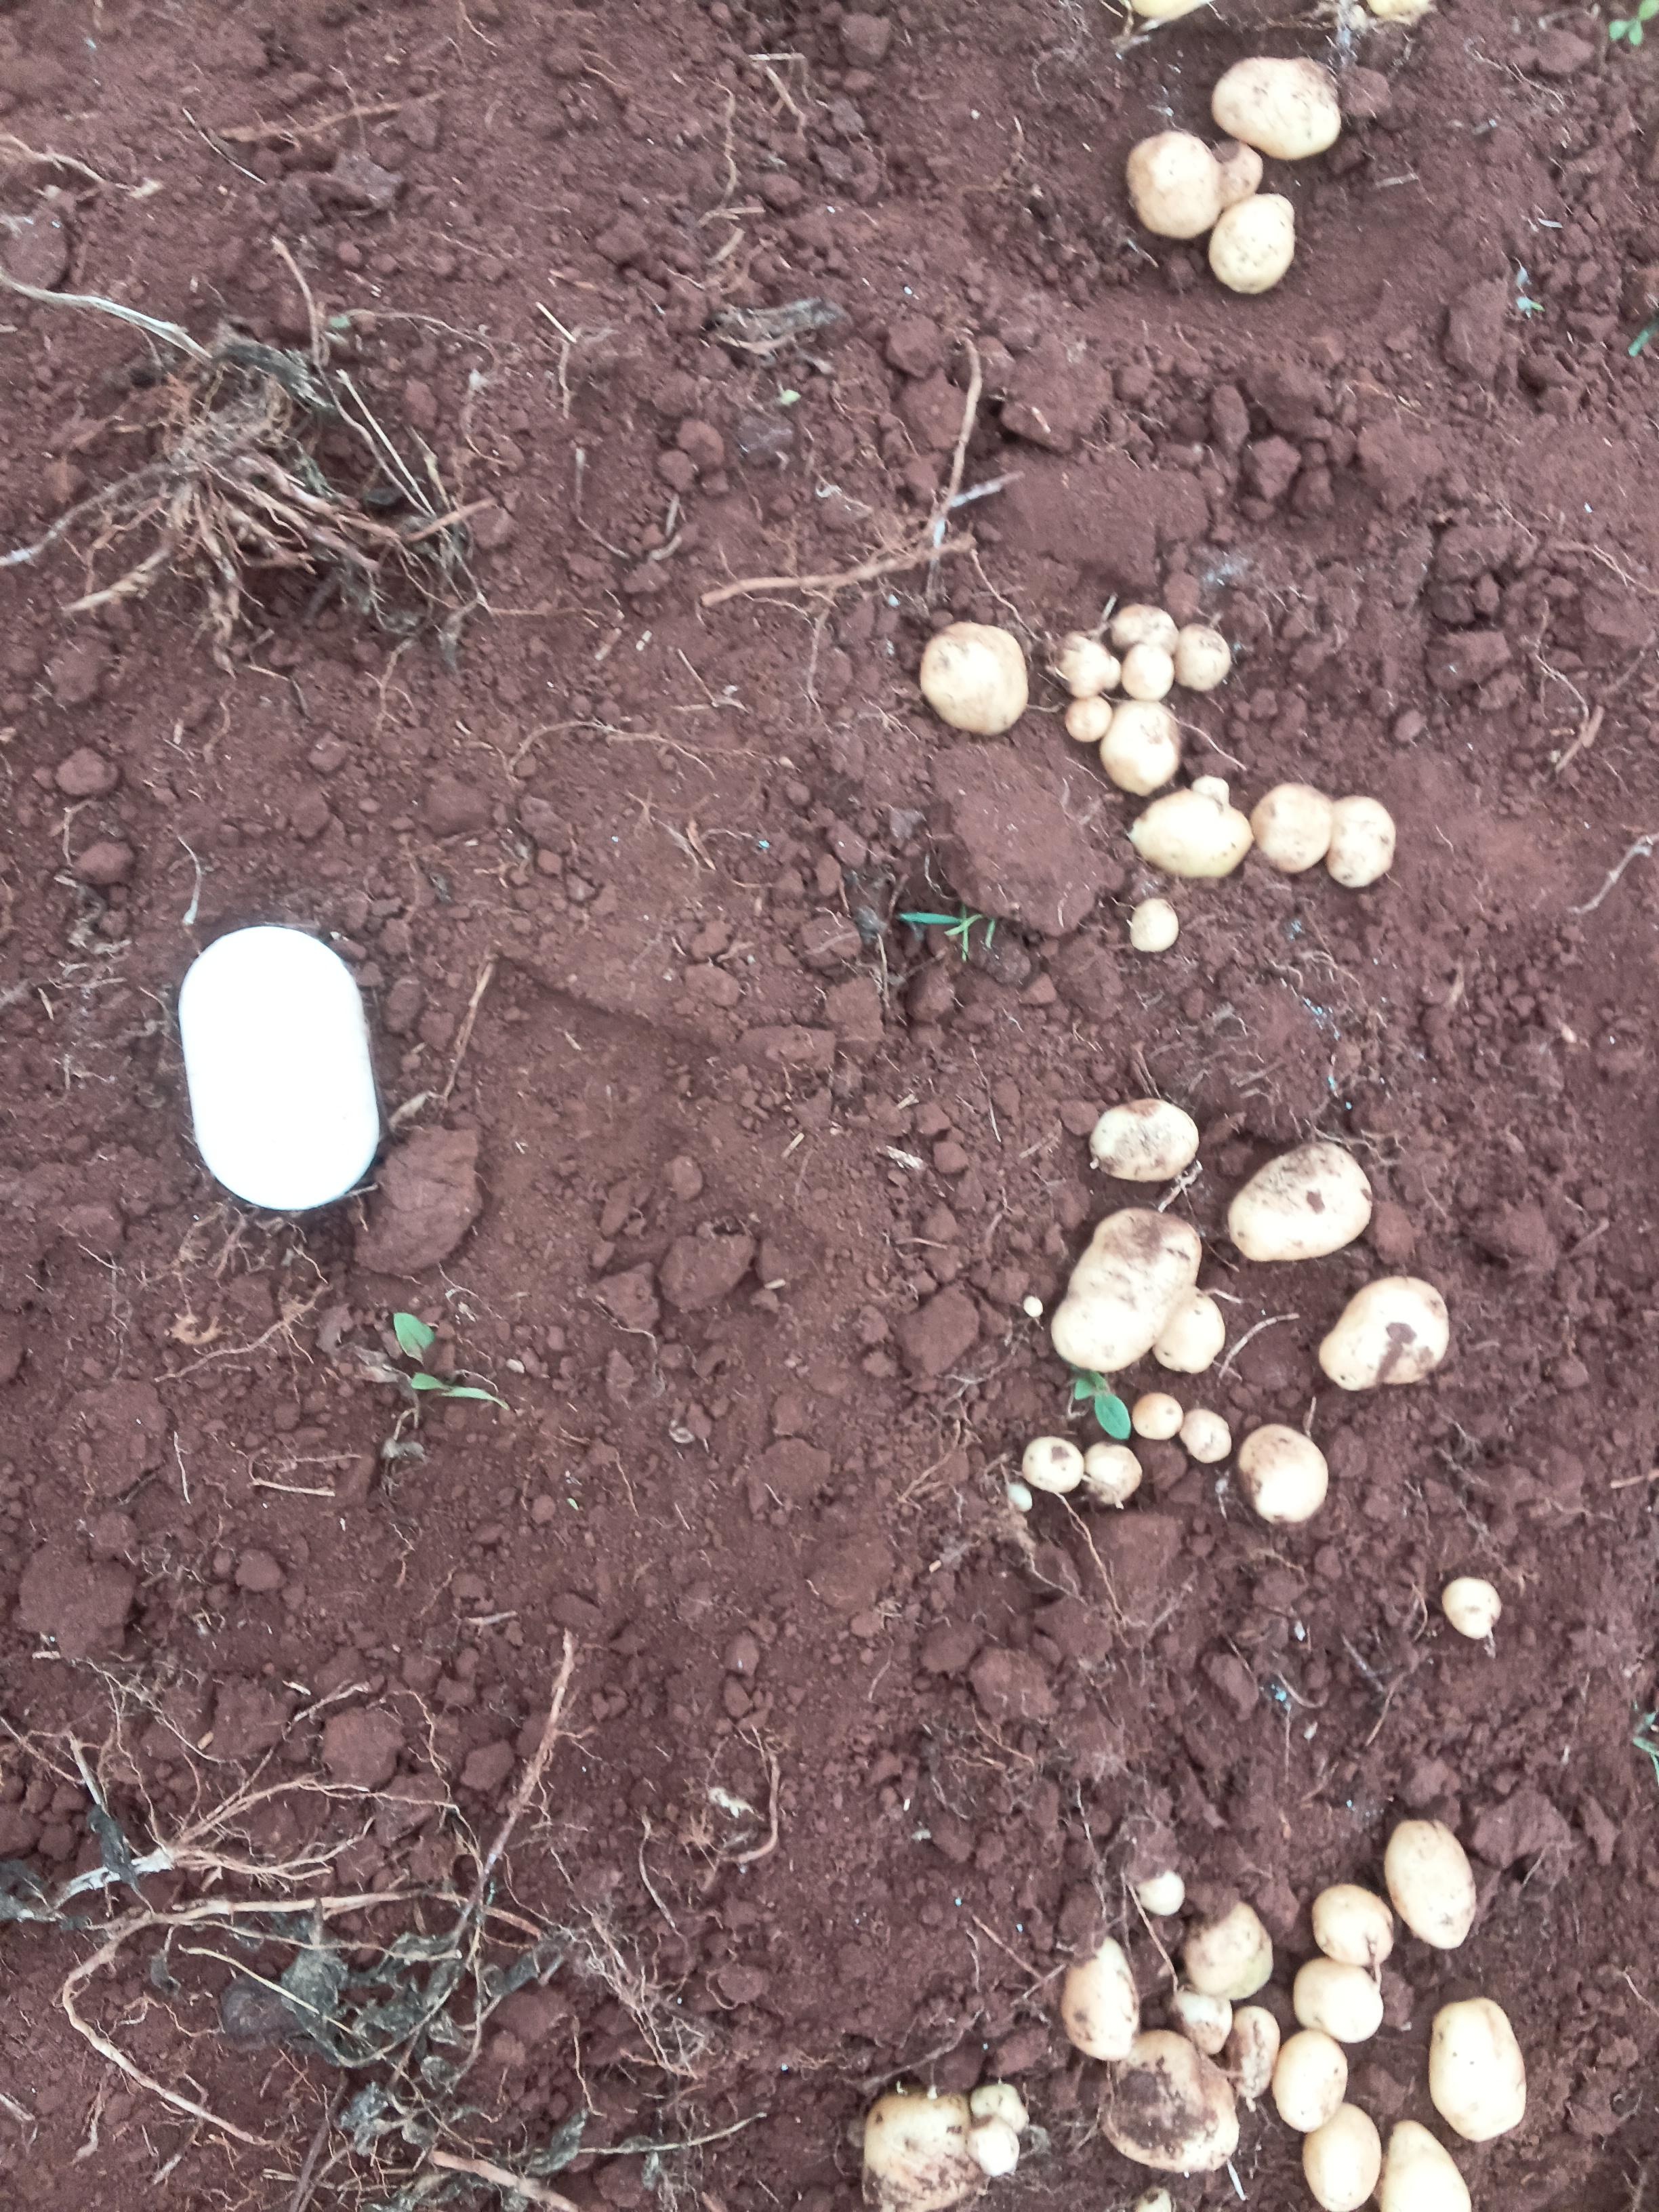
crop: potato
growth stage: harvest maturity
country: Kenya
